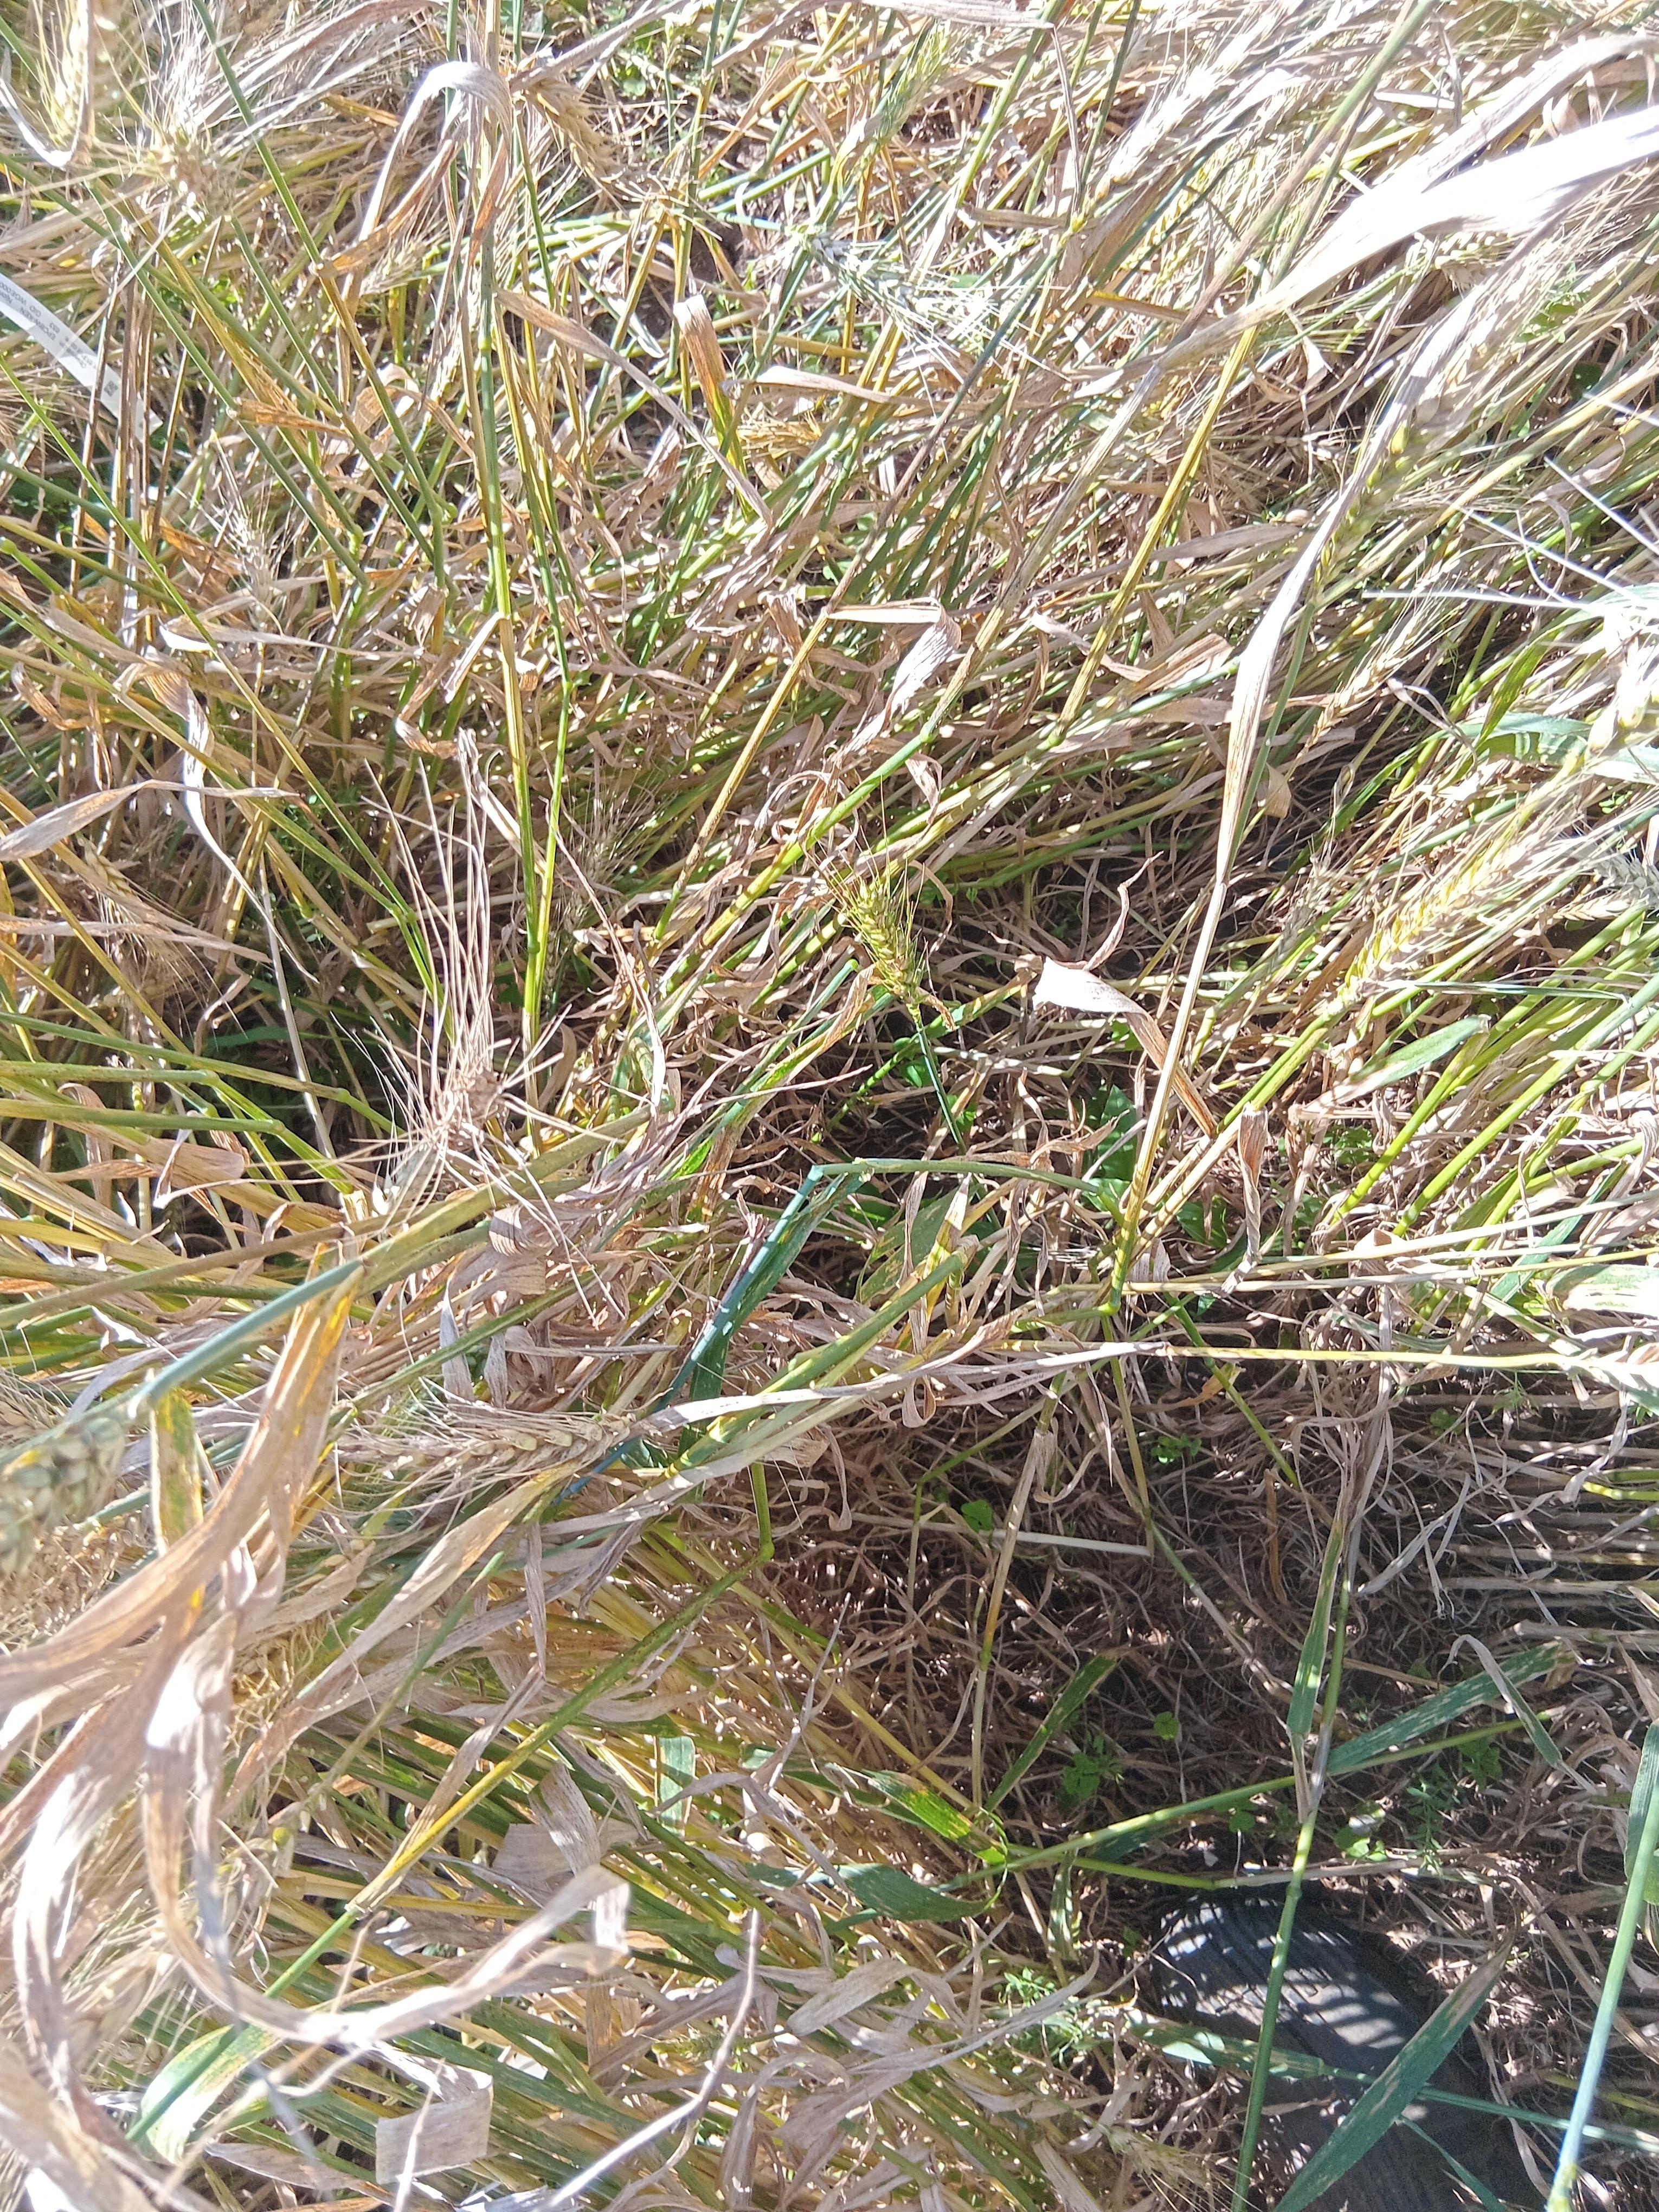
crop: wheat
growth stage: maturity
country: Kenya
